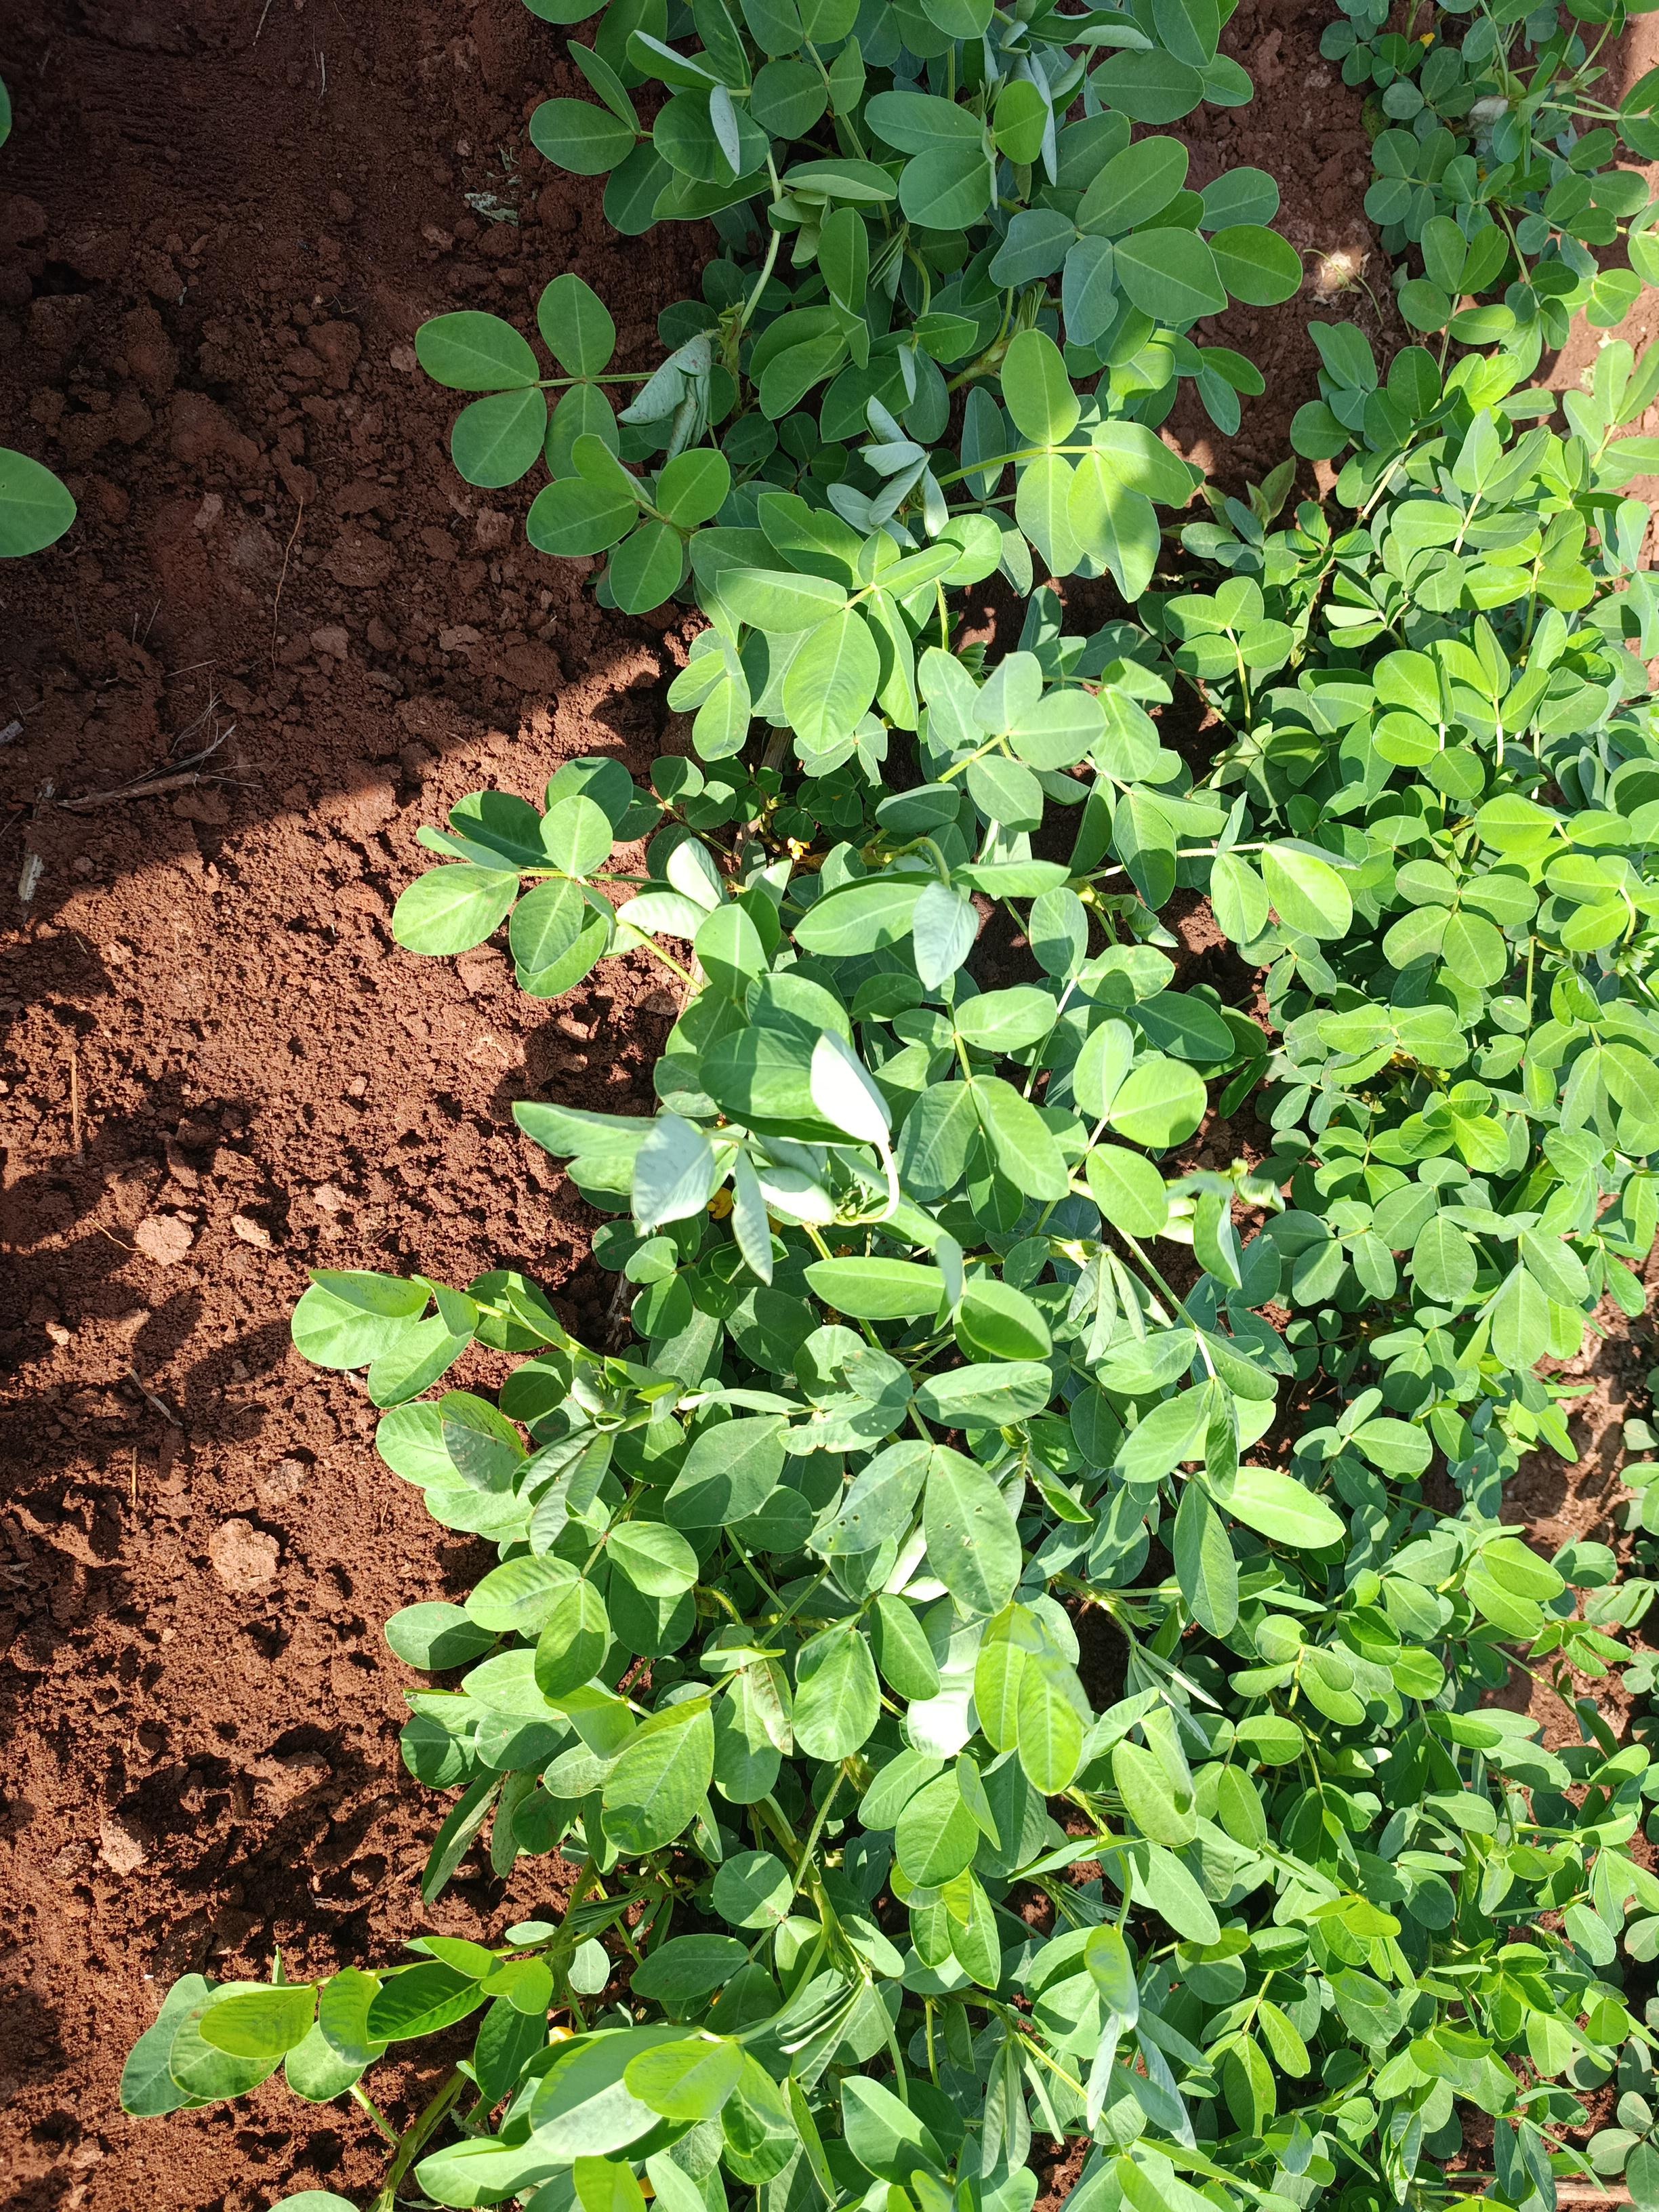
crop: groundnut
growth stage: flowering
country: Kenya
